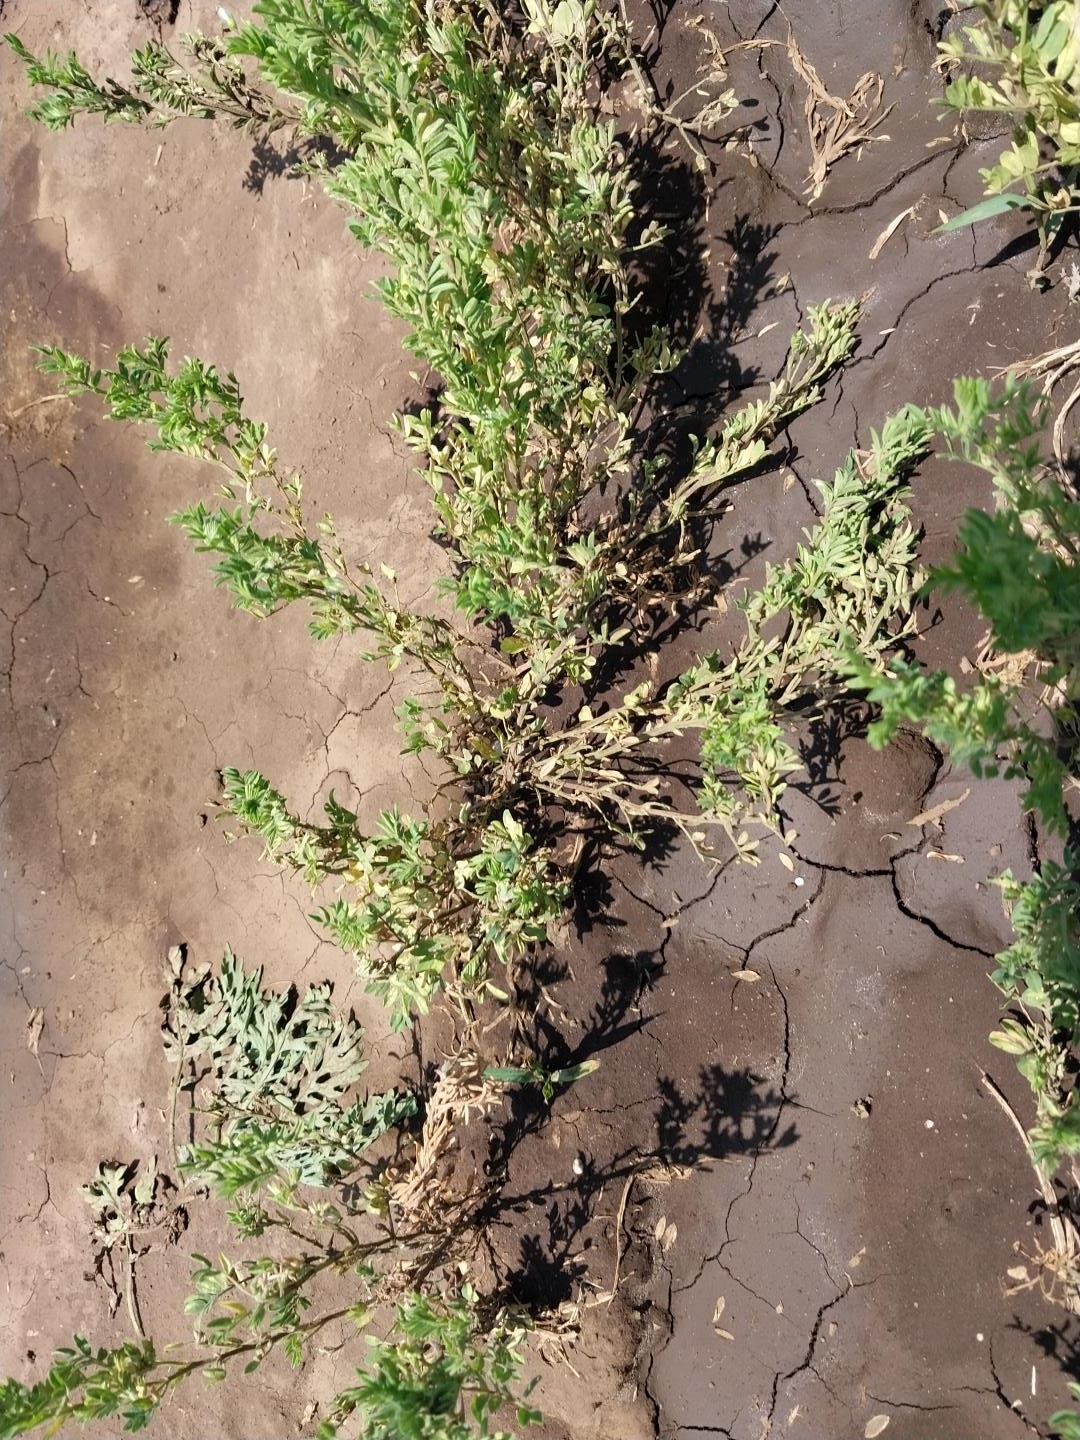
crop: lentil
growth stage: flowering
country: Tanzania
